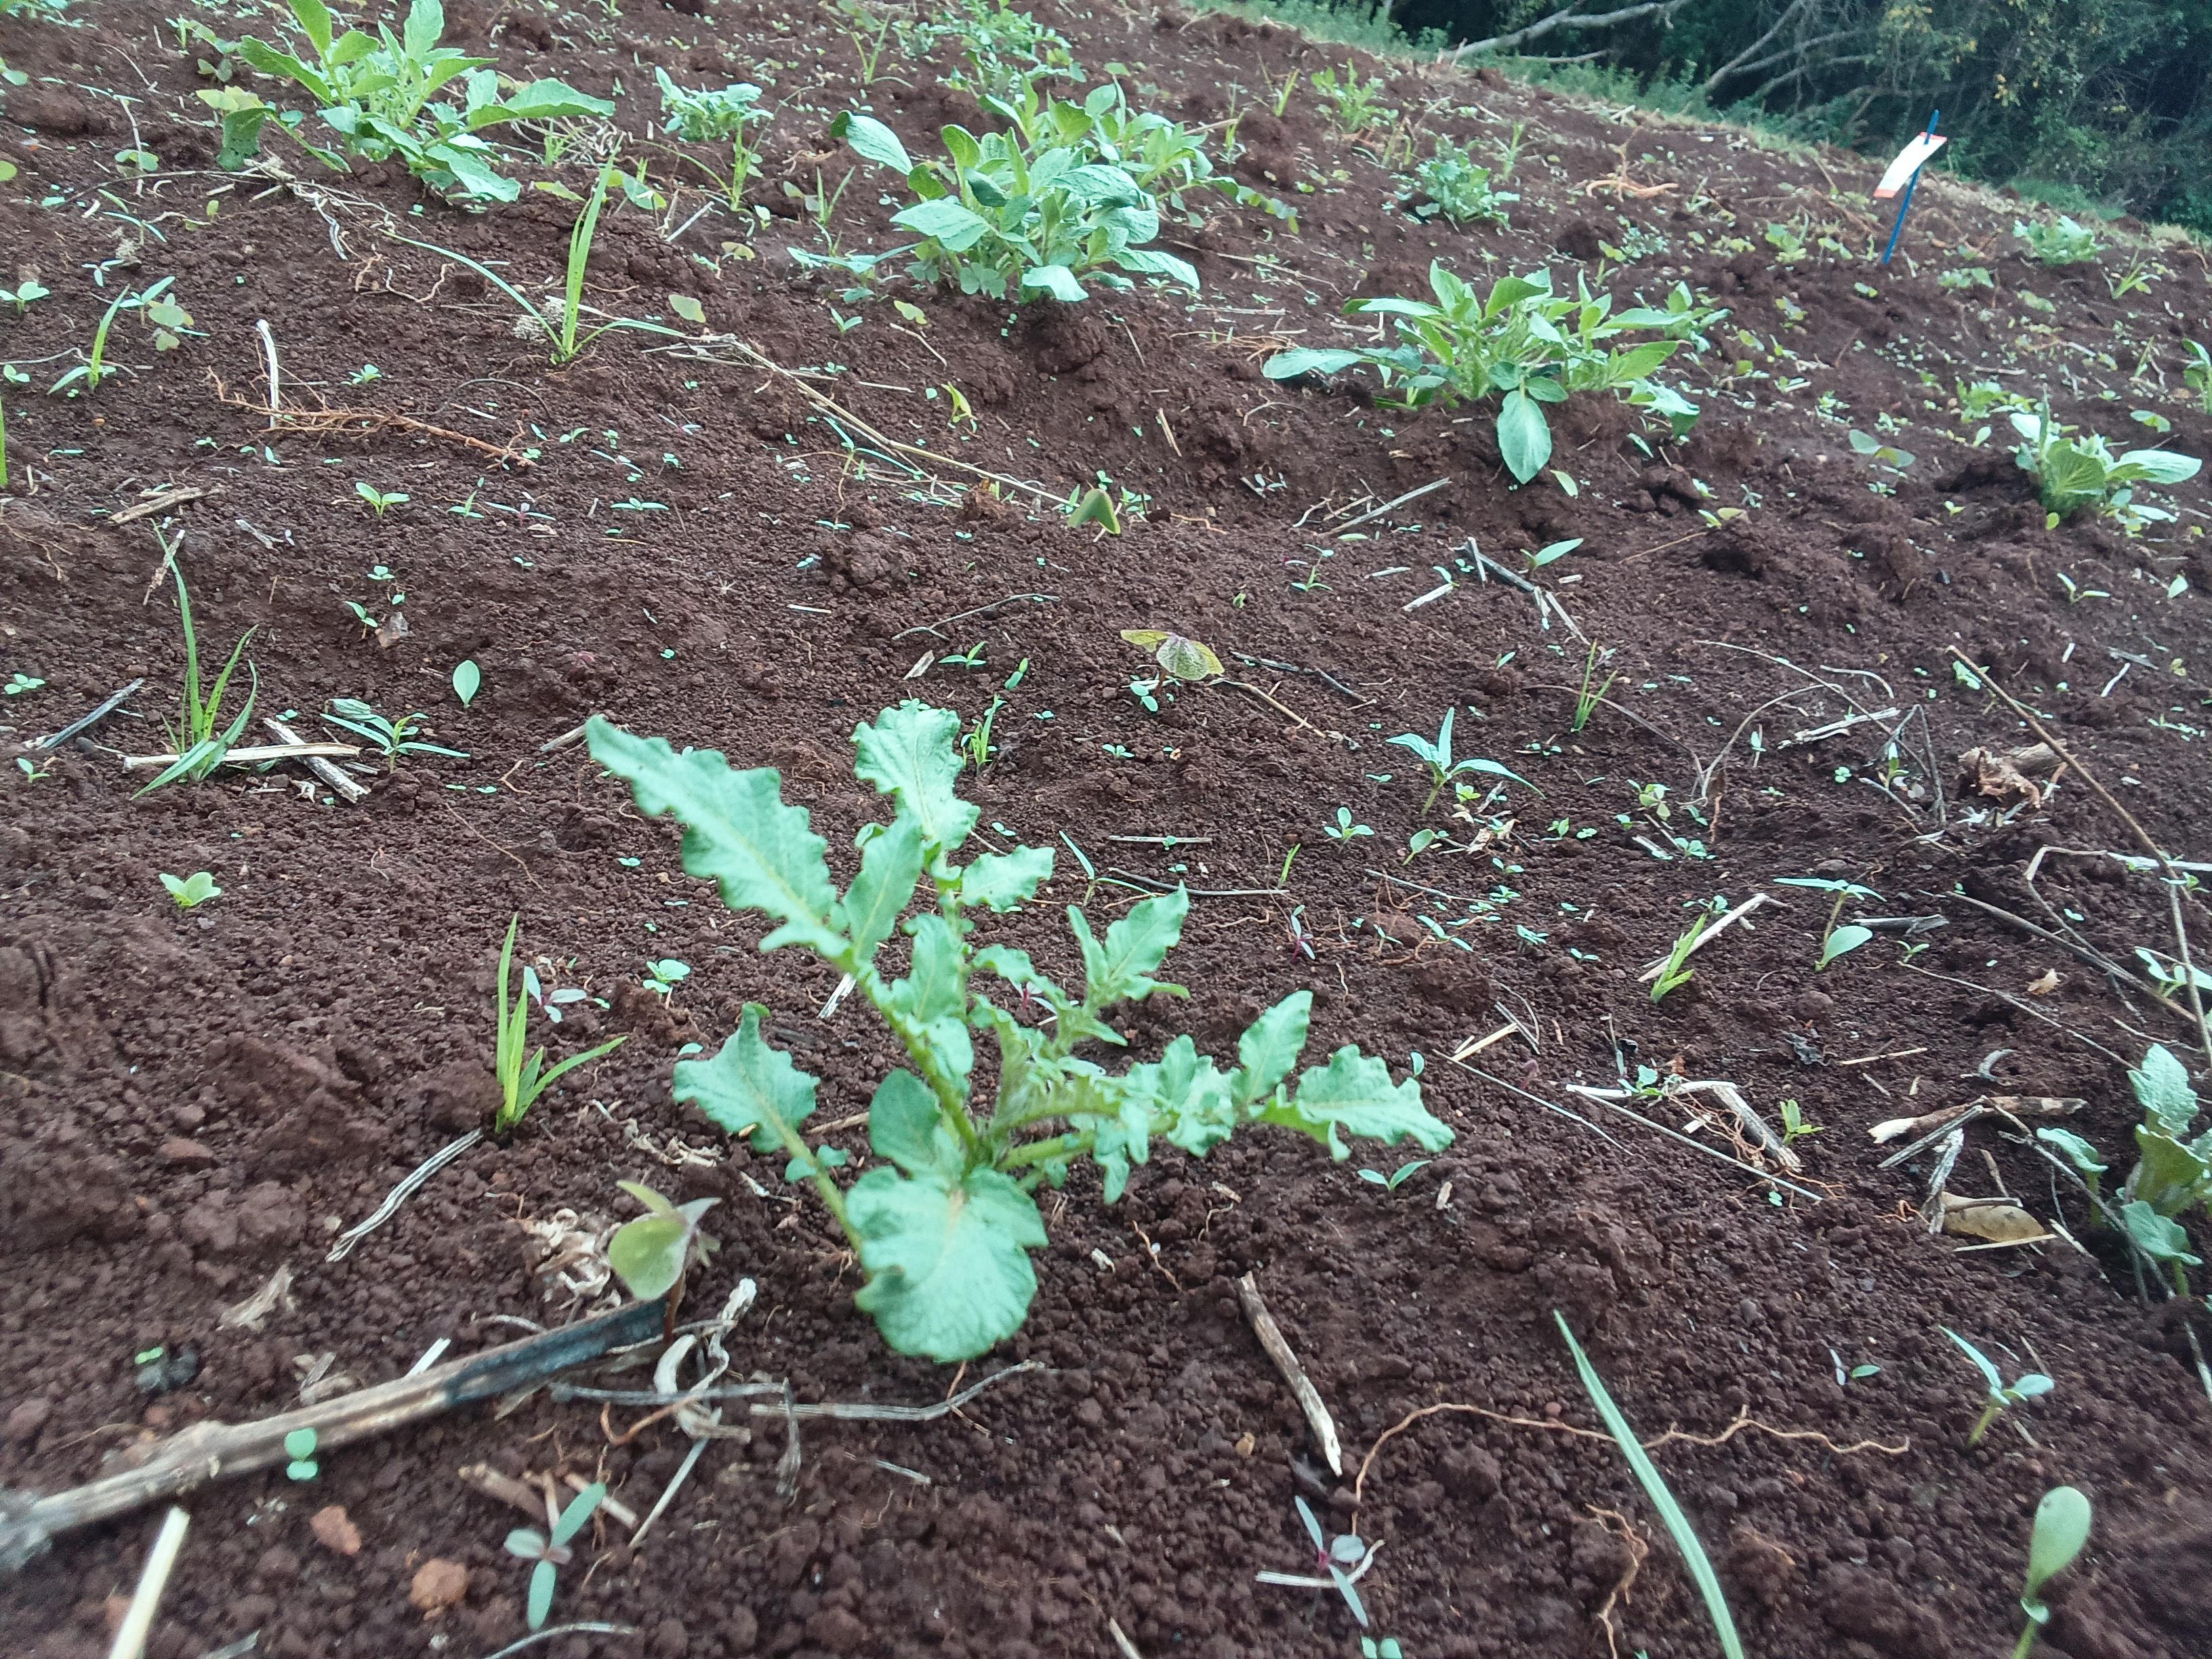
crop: potato
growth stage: sprouting emergence
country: Kenya
